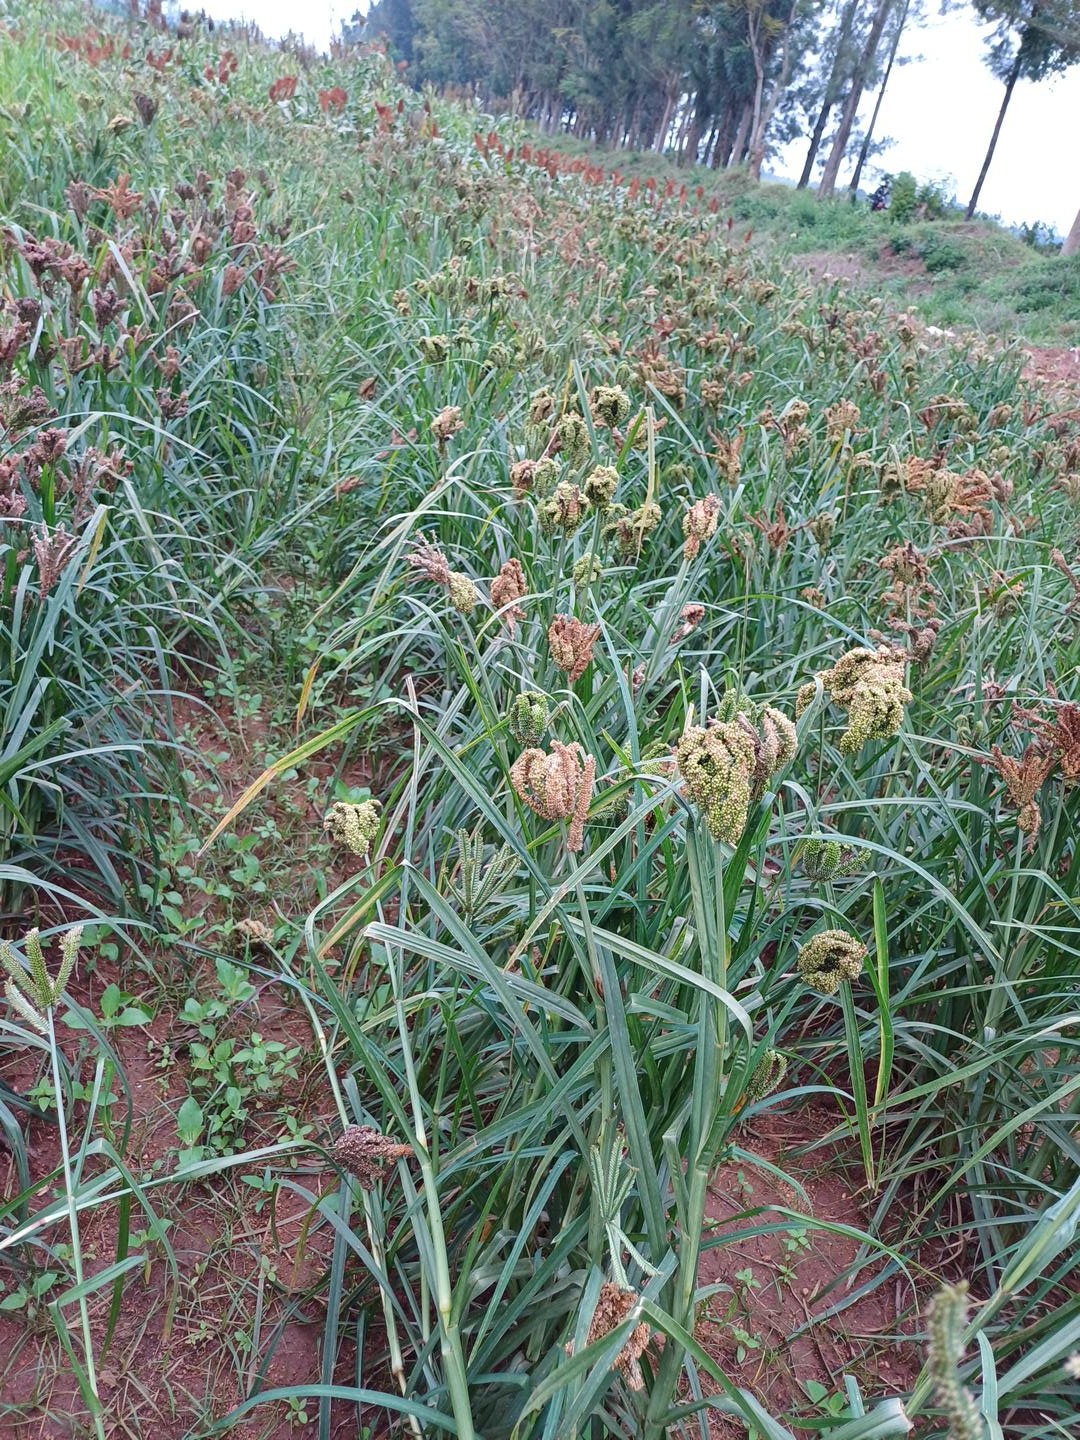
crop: finger millet
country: Kenya
